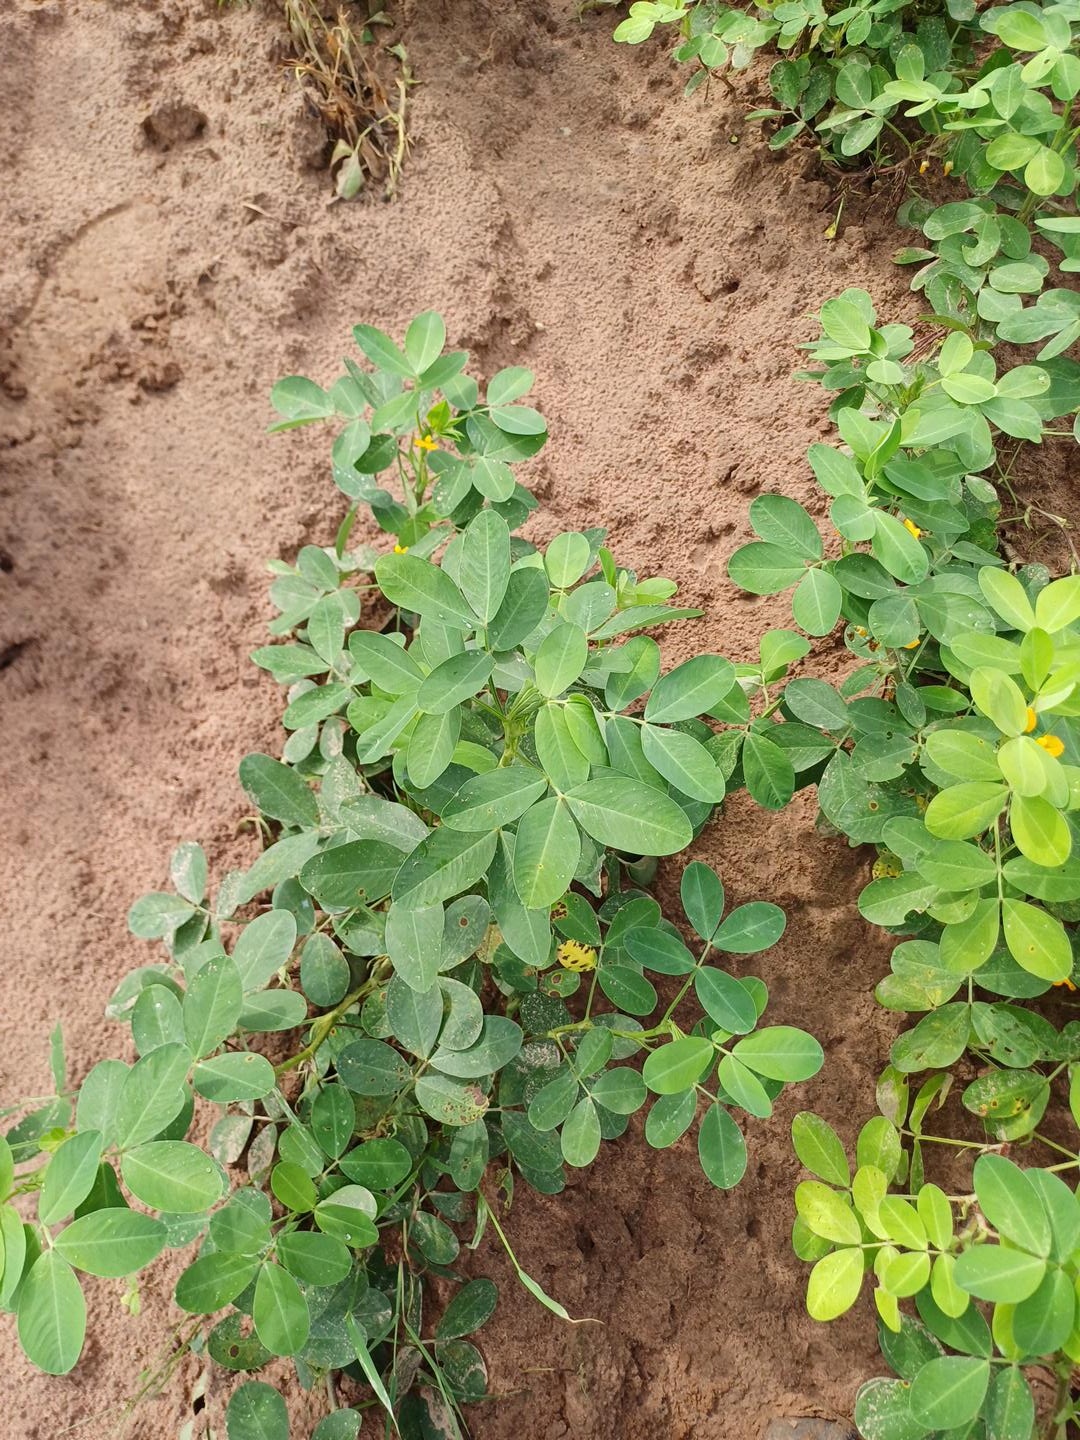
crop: groundnut
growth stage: flowering
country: Senegal
